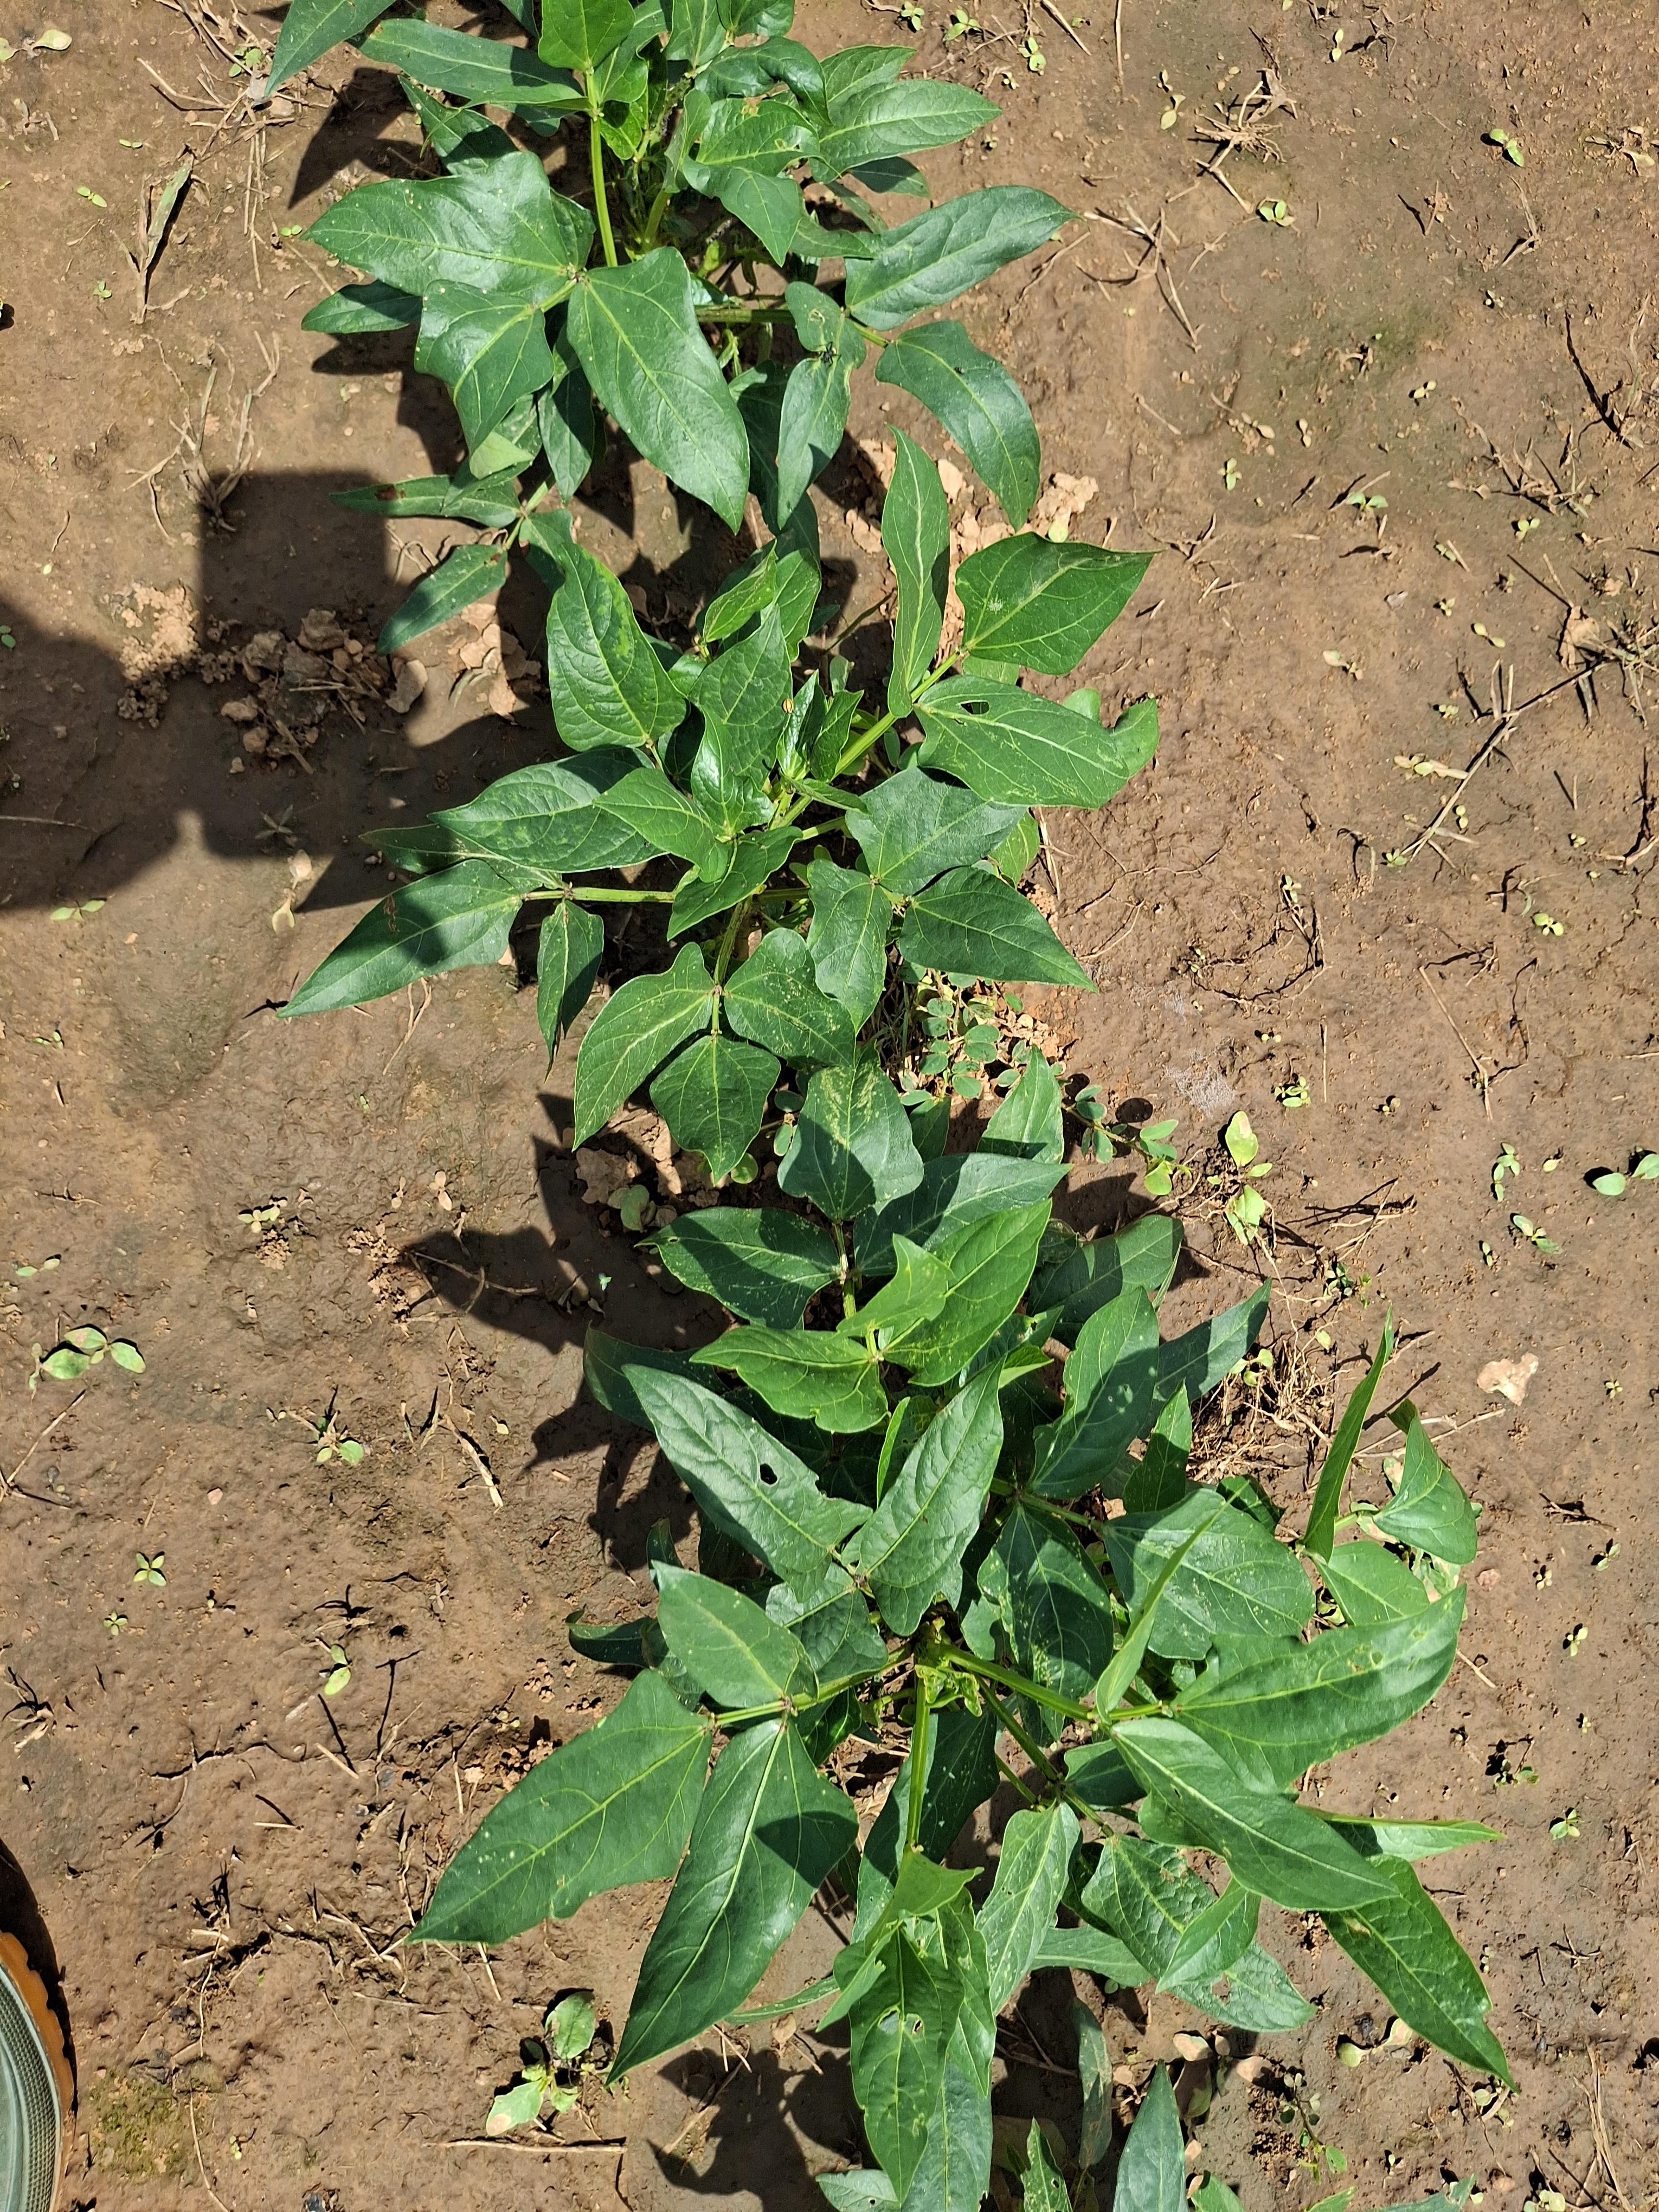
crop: cowpea
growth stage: vegetative
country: Nigeria
